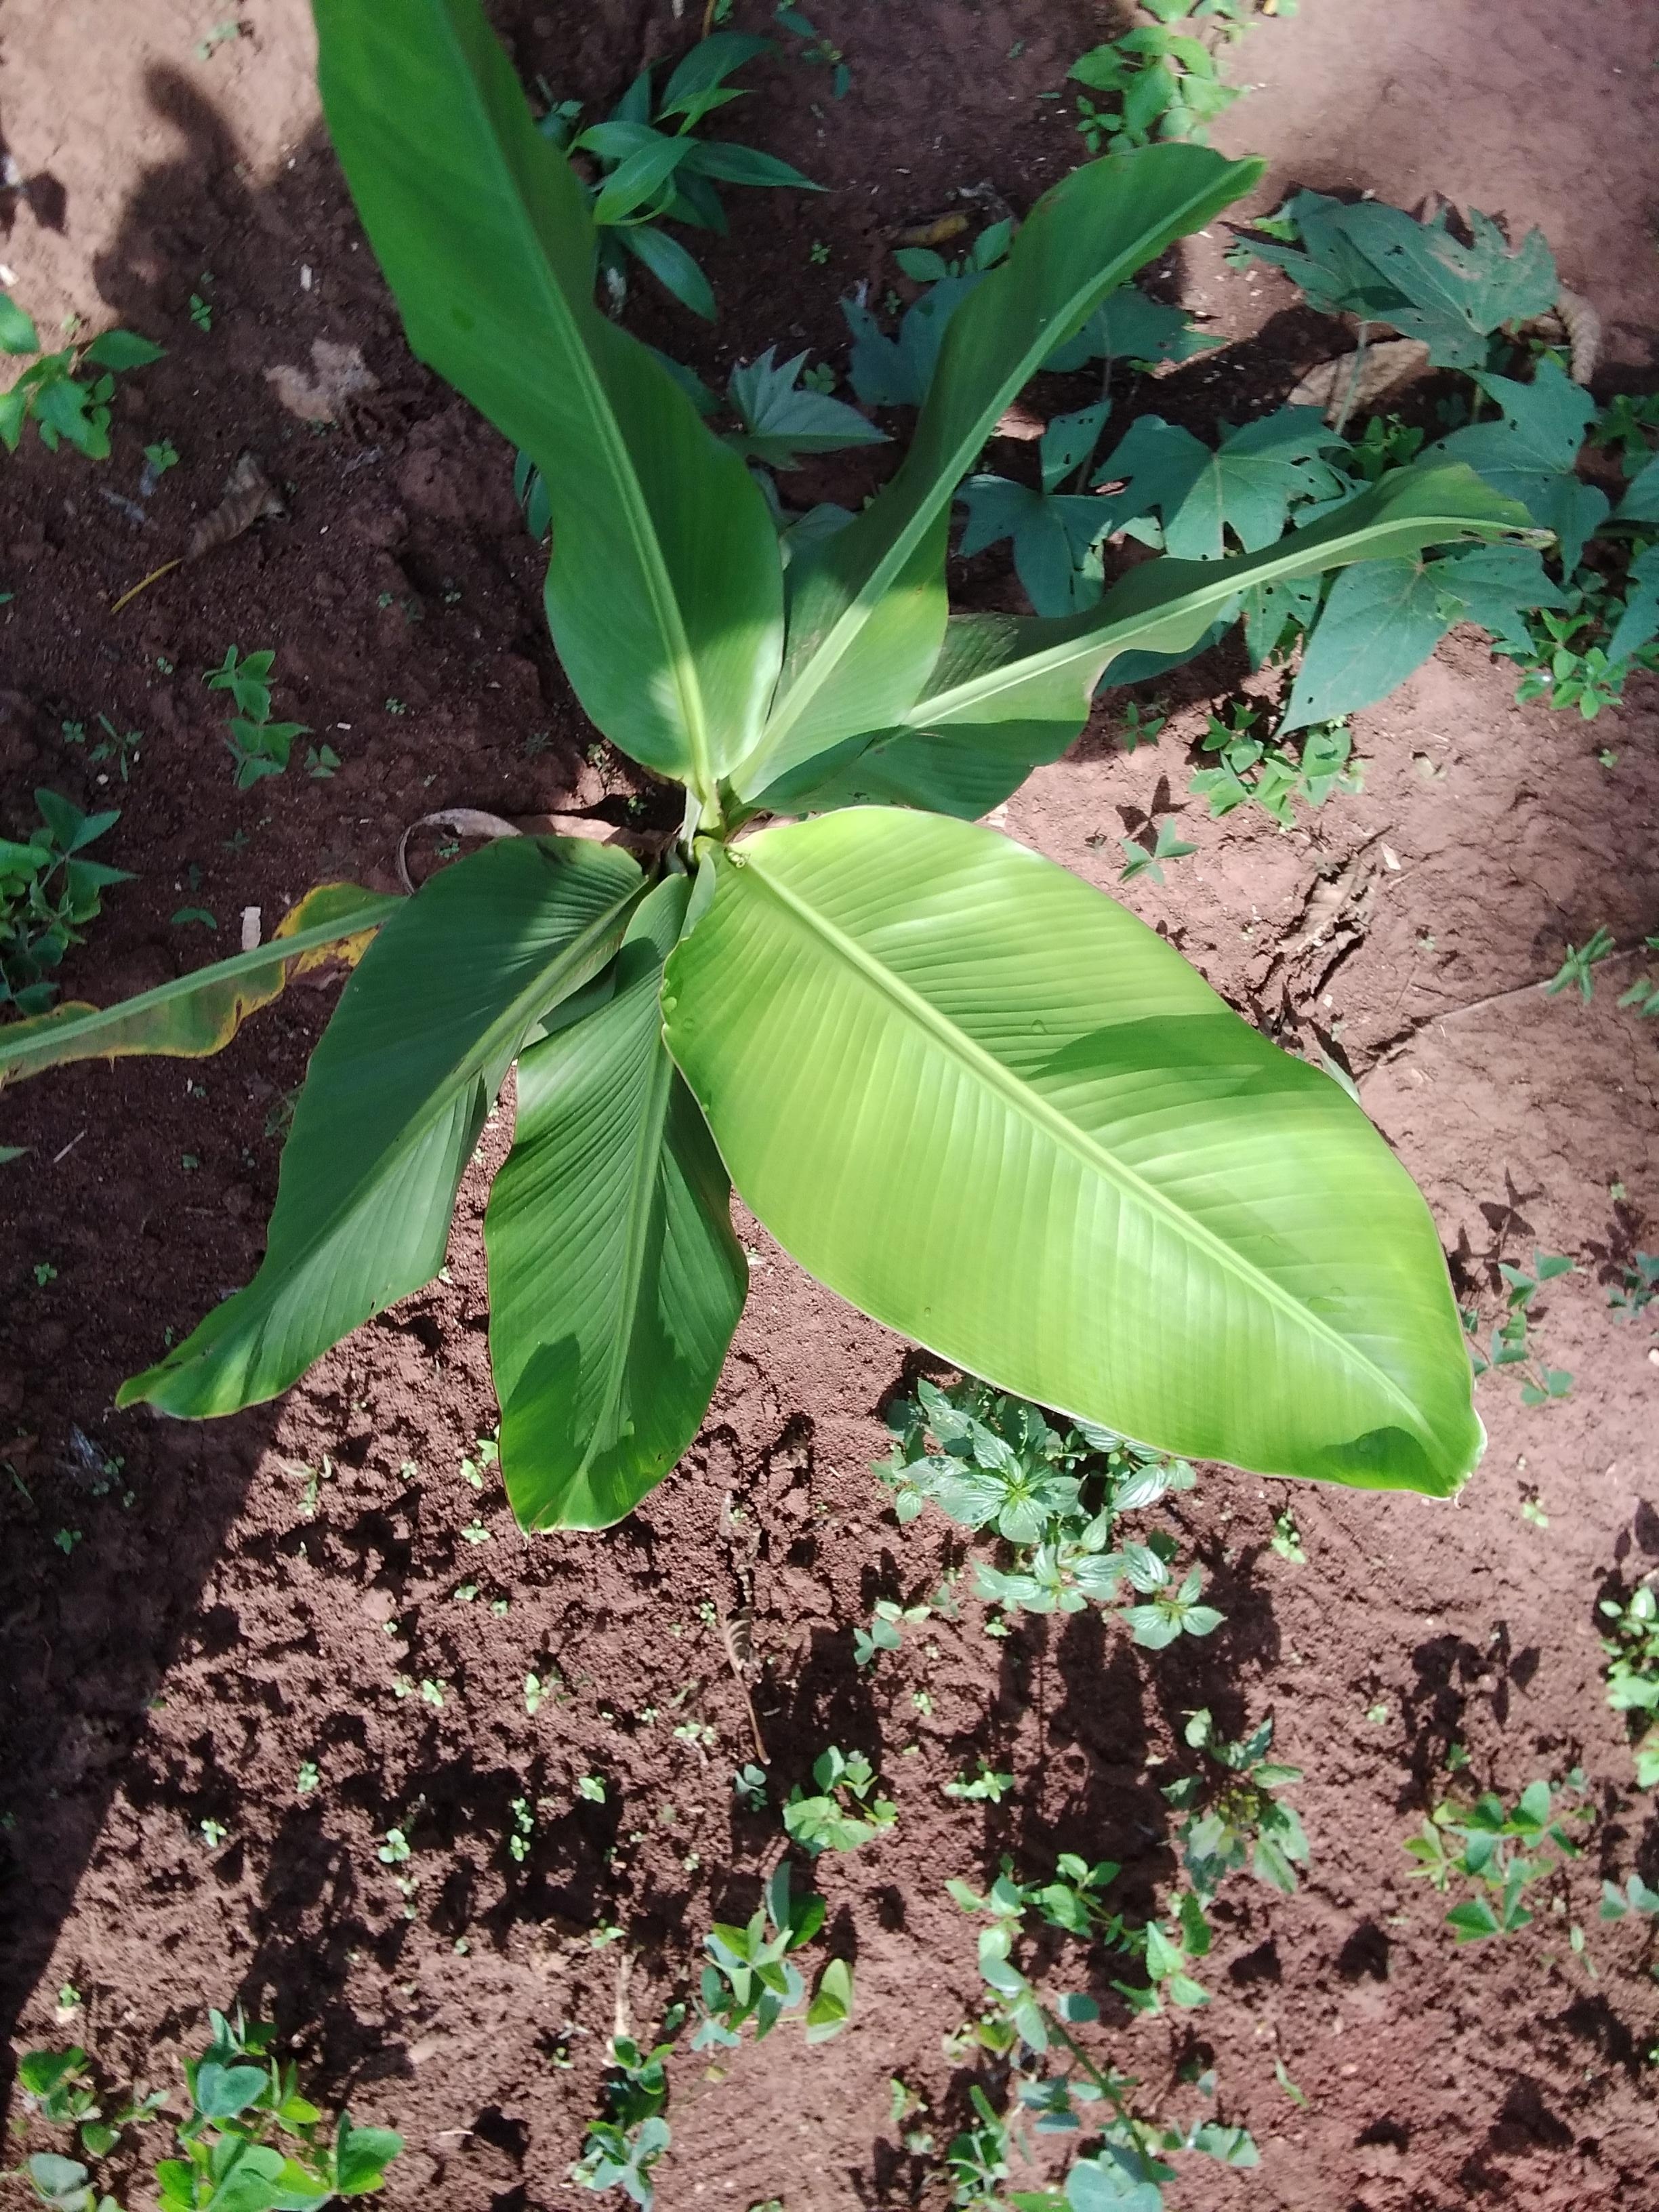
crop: banana
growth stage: vegetative
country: Uganda
